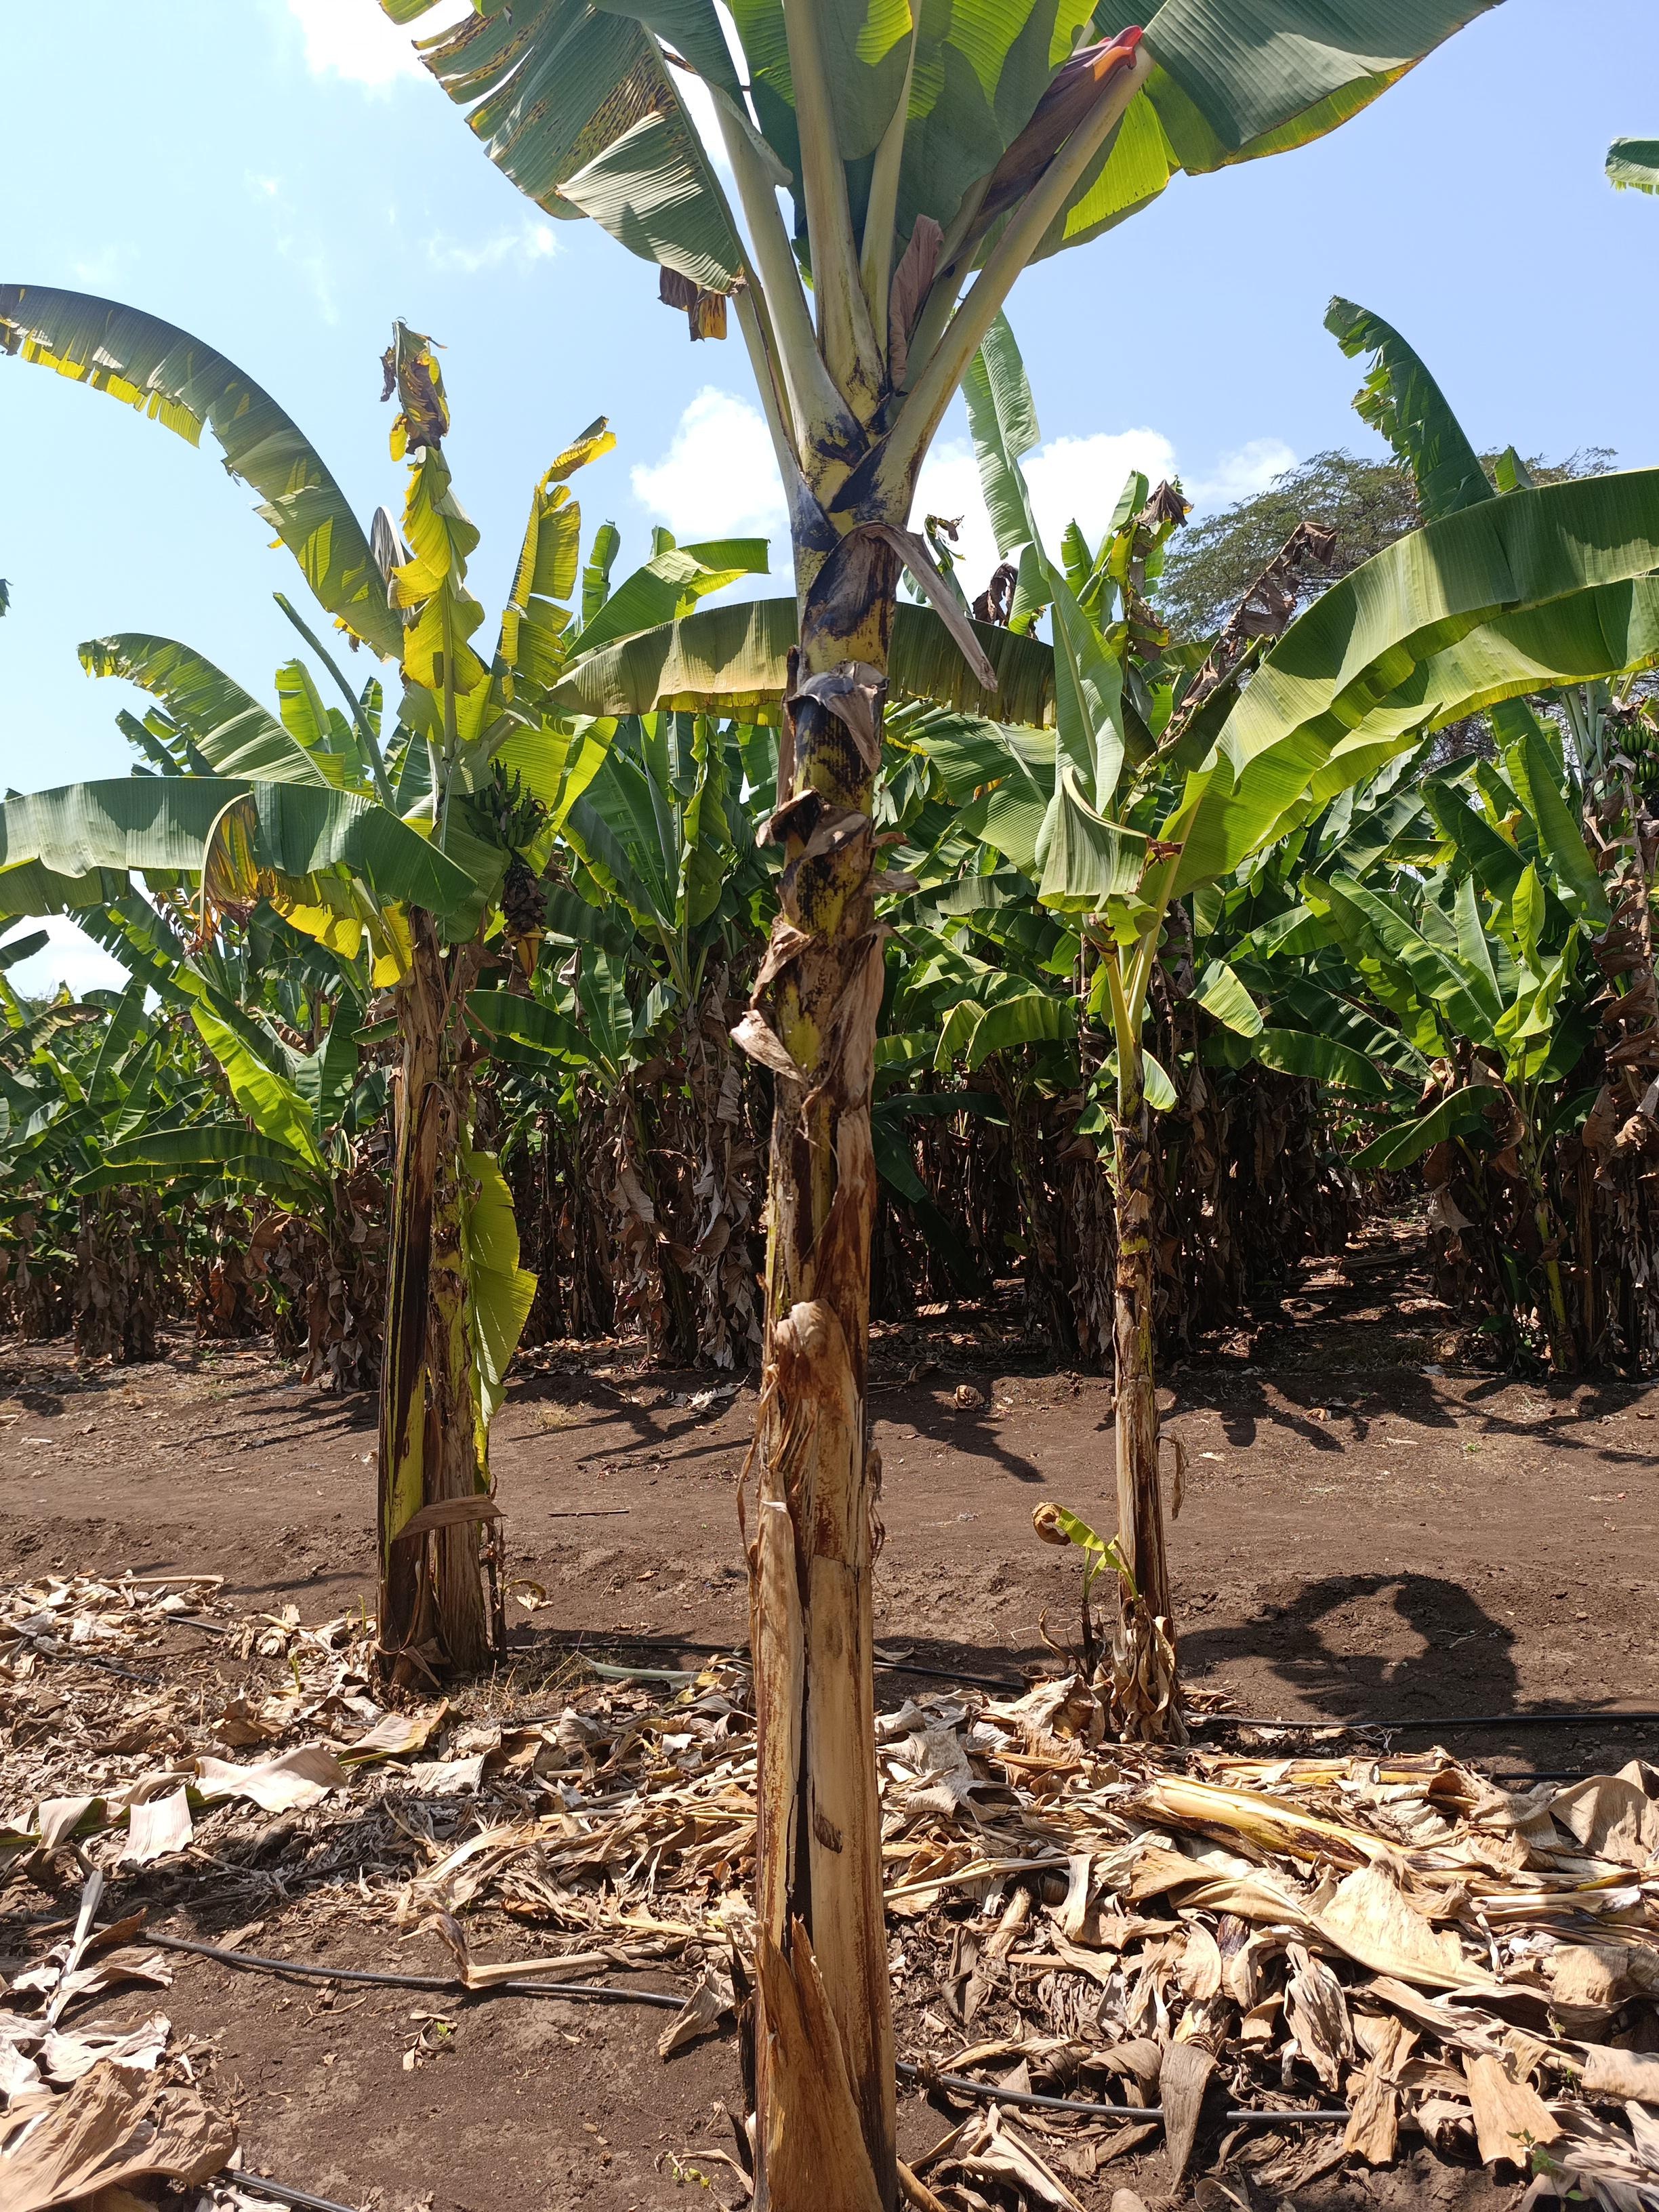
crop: banana
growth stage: flowering
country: Tanzania
